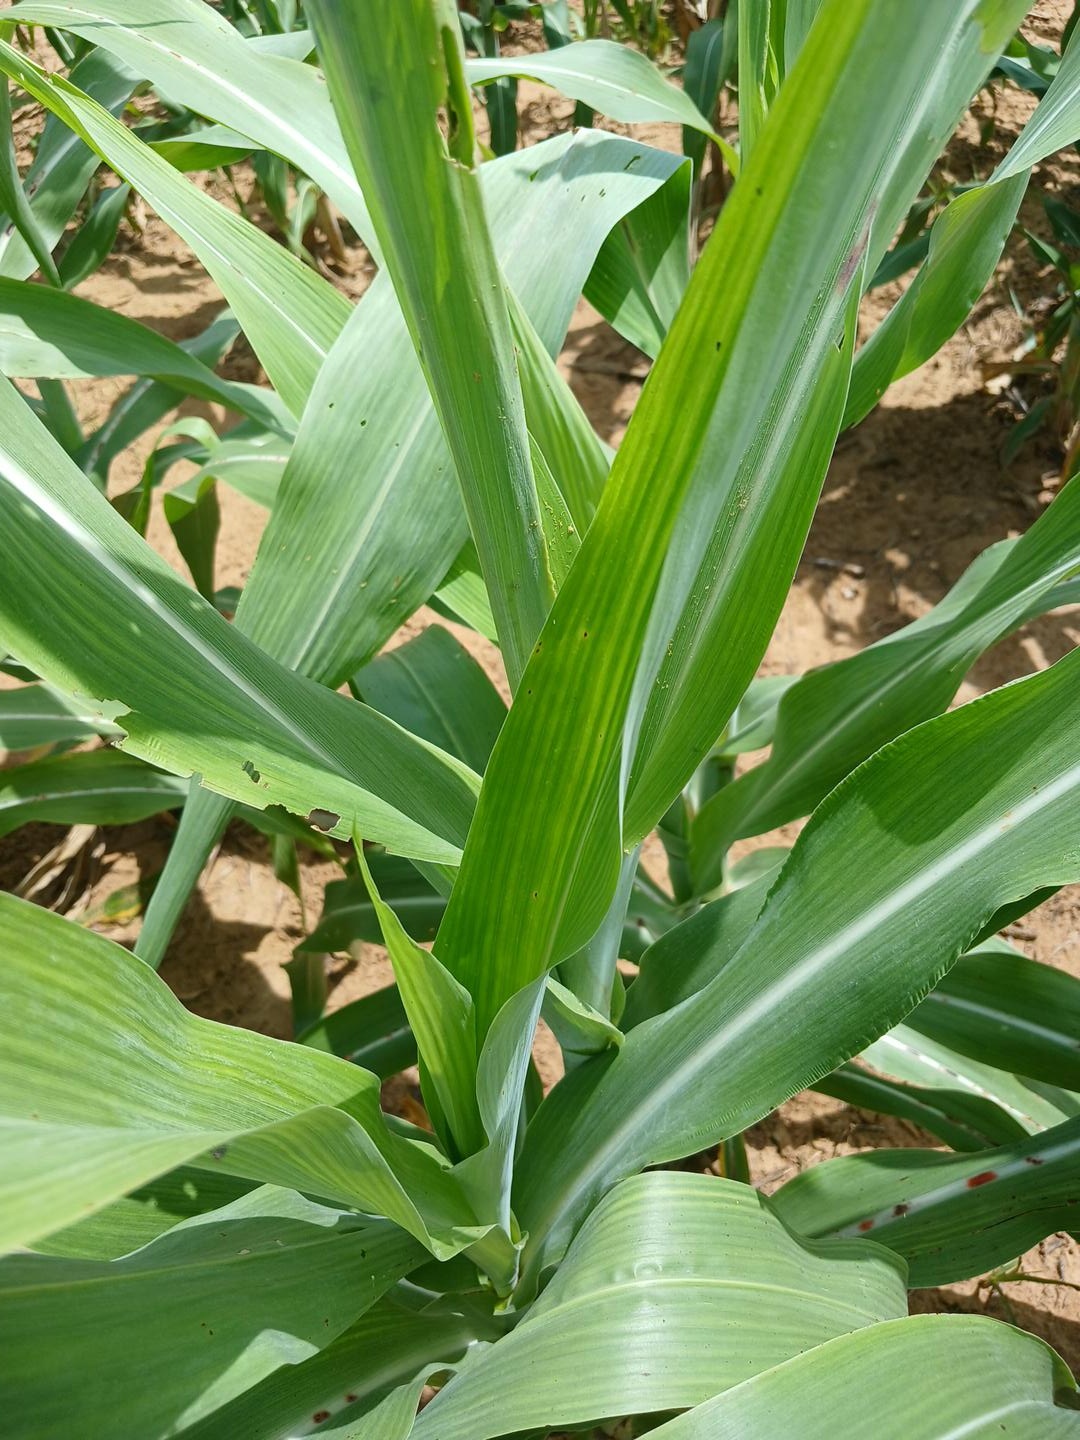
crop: sorghum
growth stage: vegetative
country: Senegal
